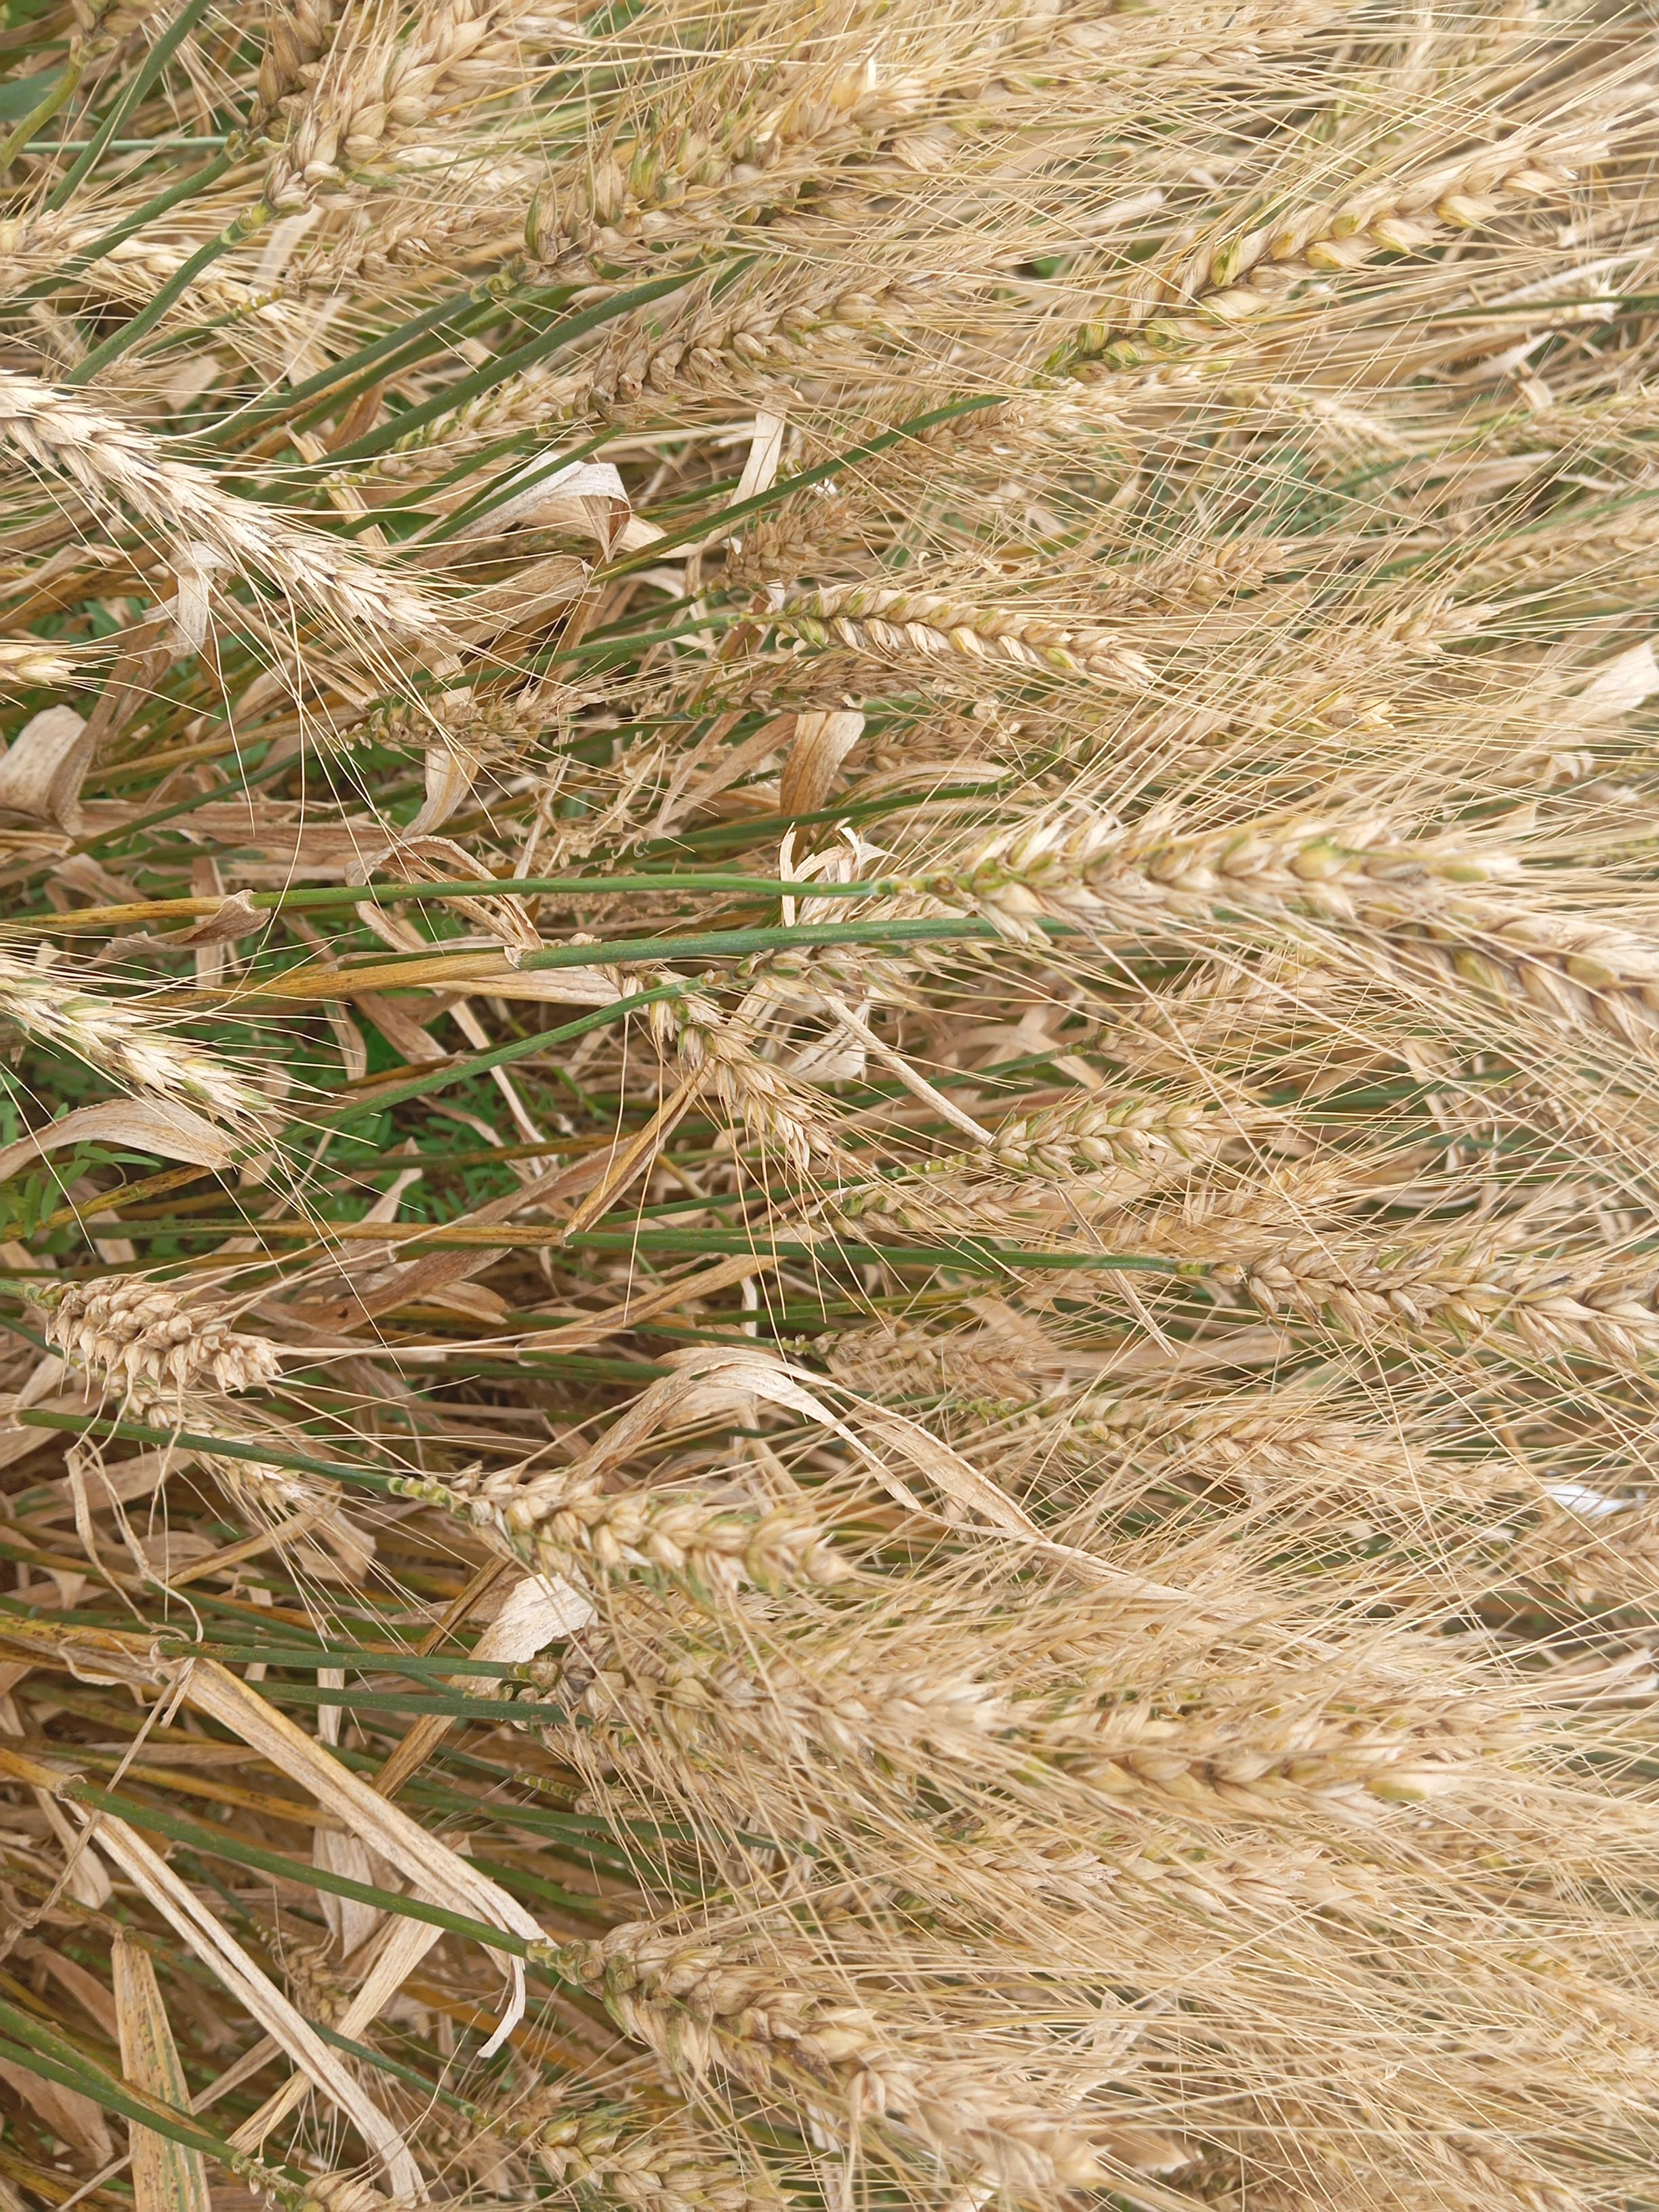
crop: wheat
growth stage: maturity
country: Kenya
